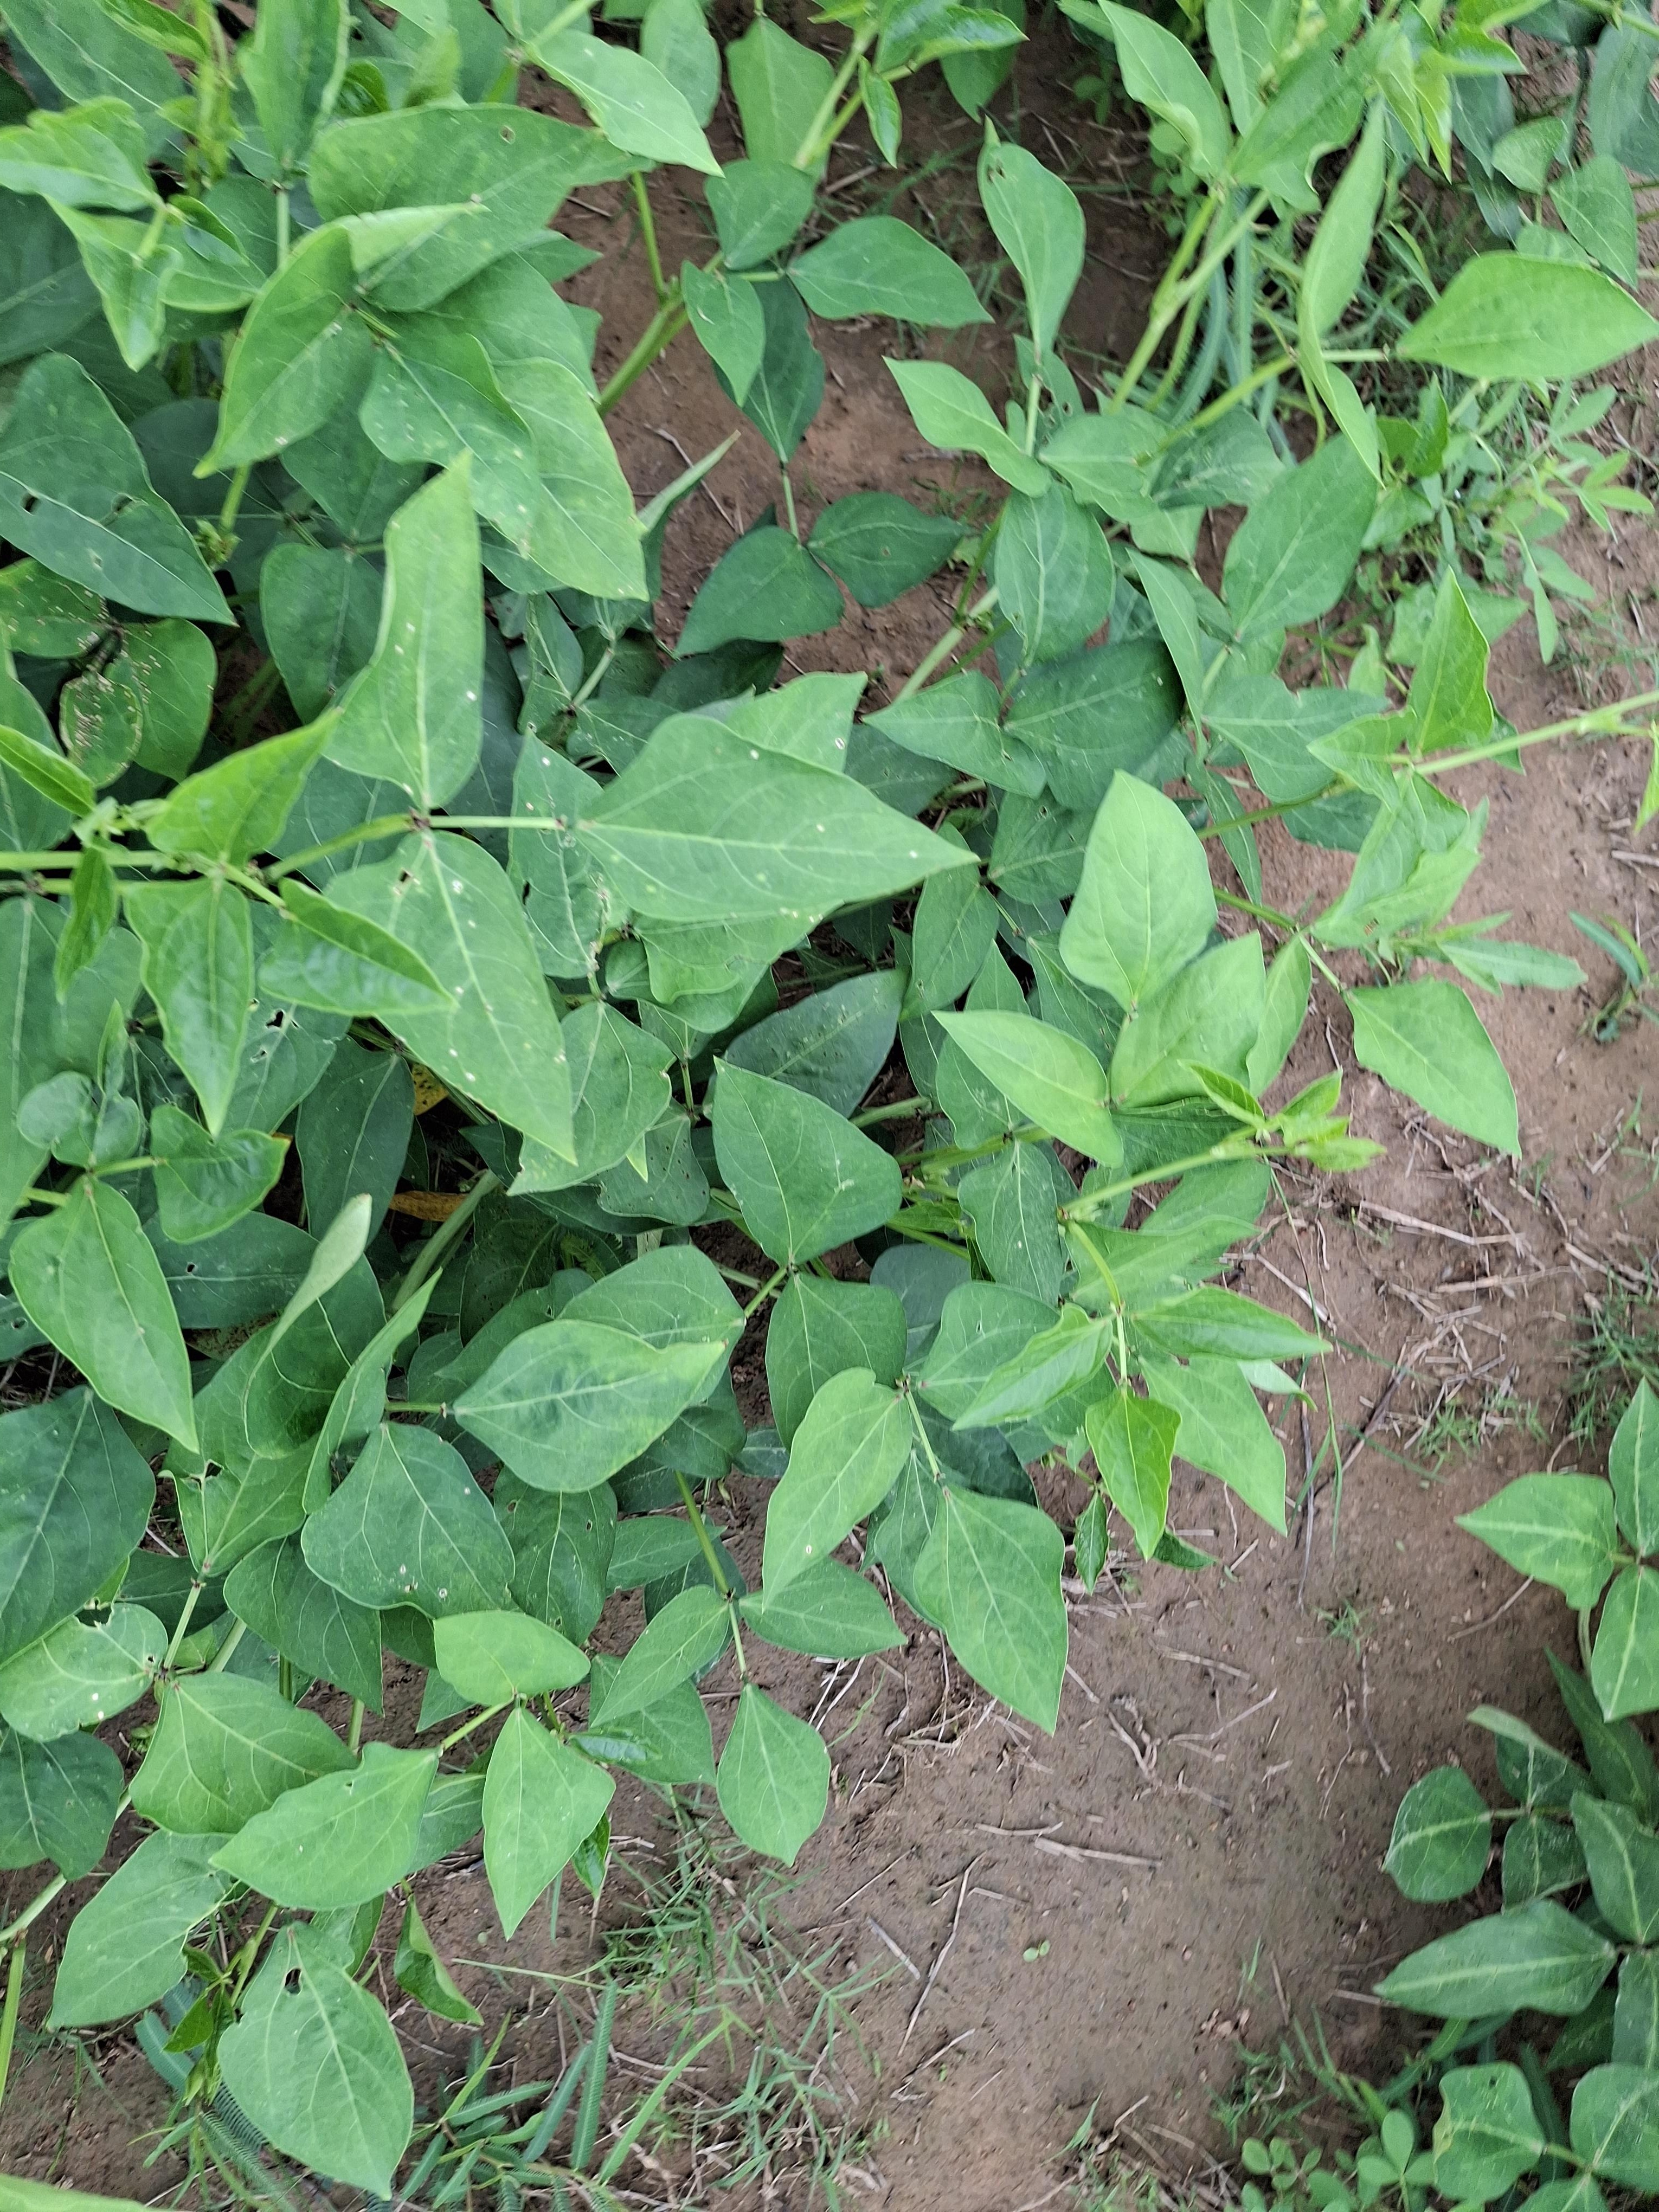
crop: cowpea
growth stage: flowering
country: Nigeria
